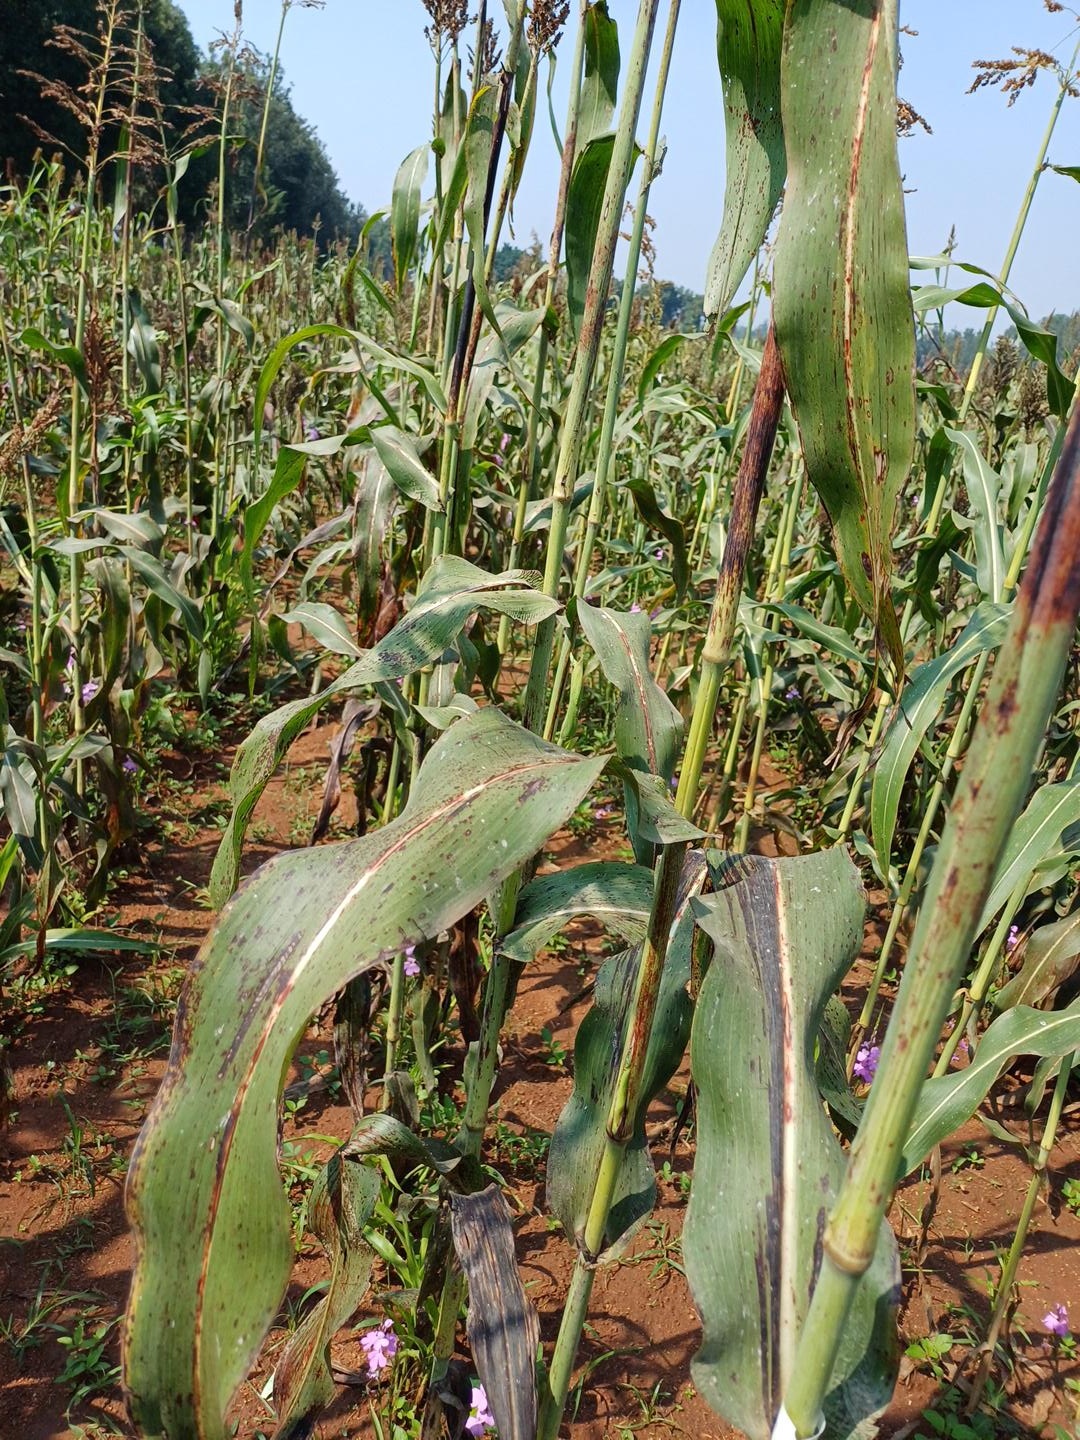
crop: sorghum
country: Kenya
